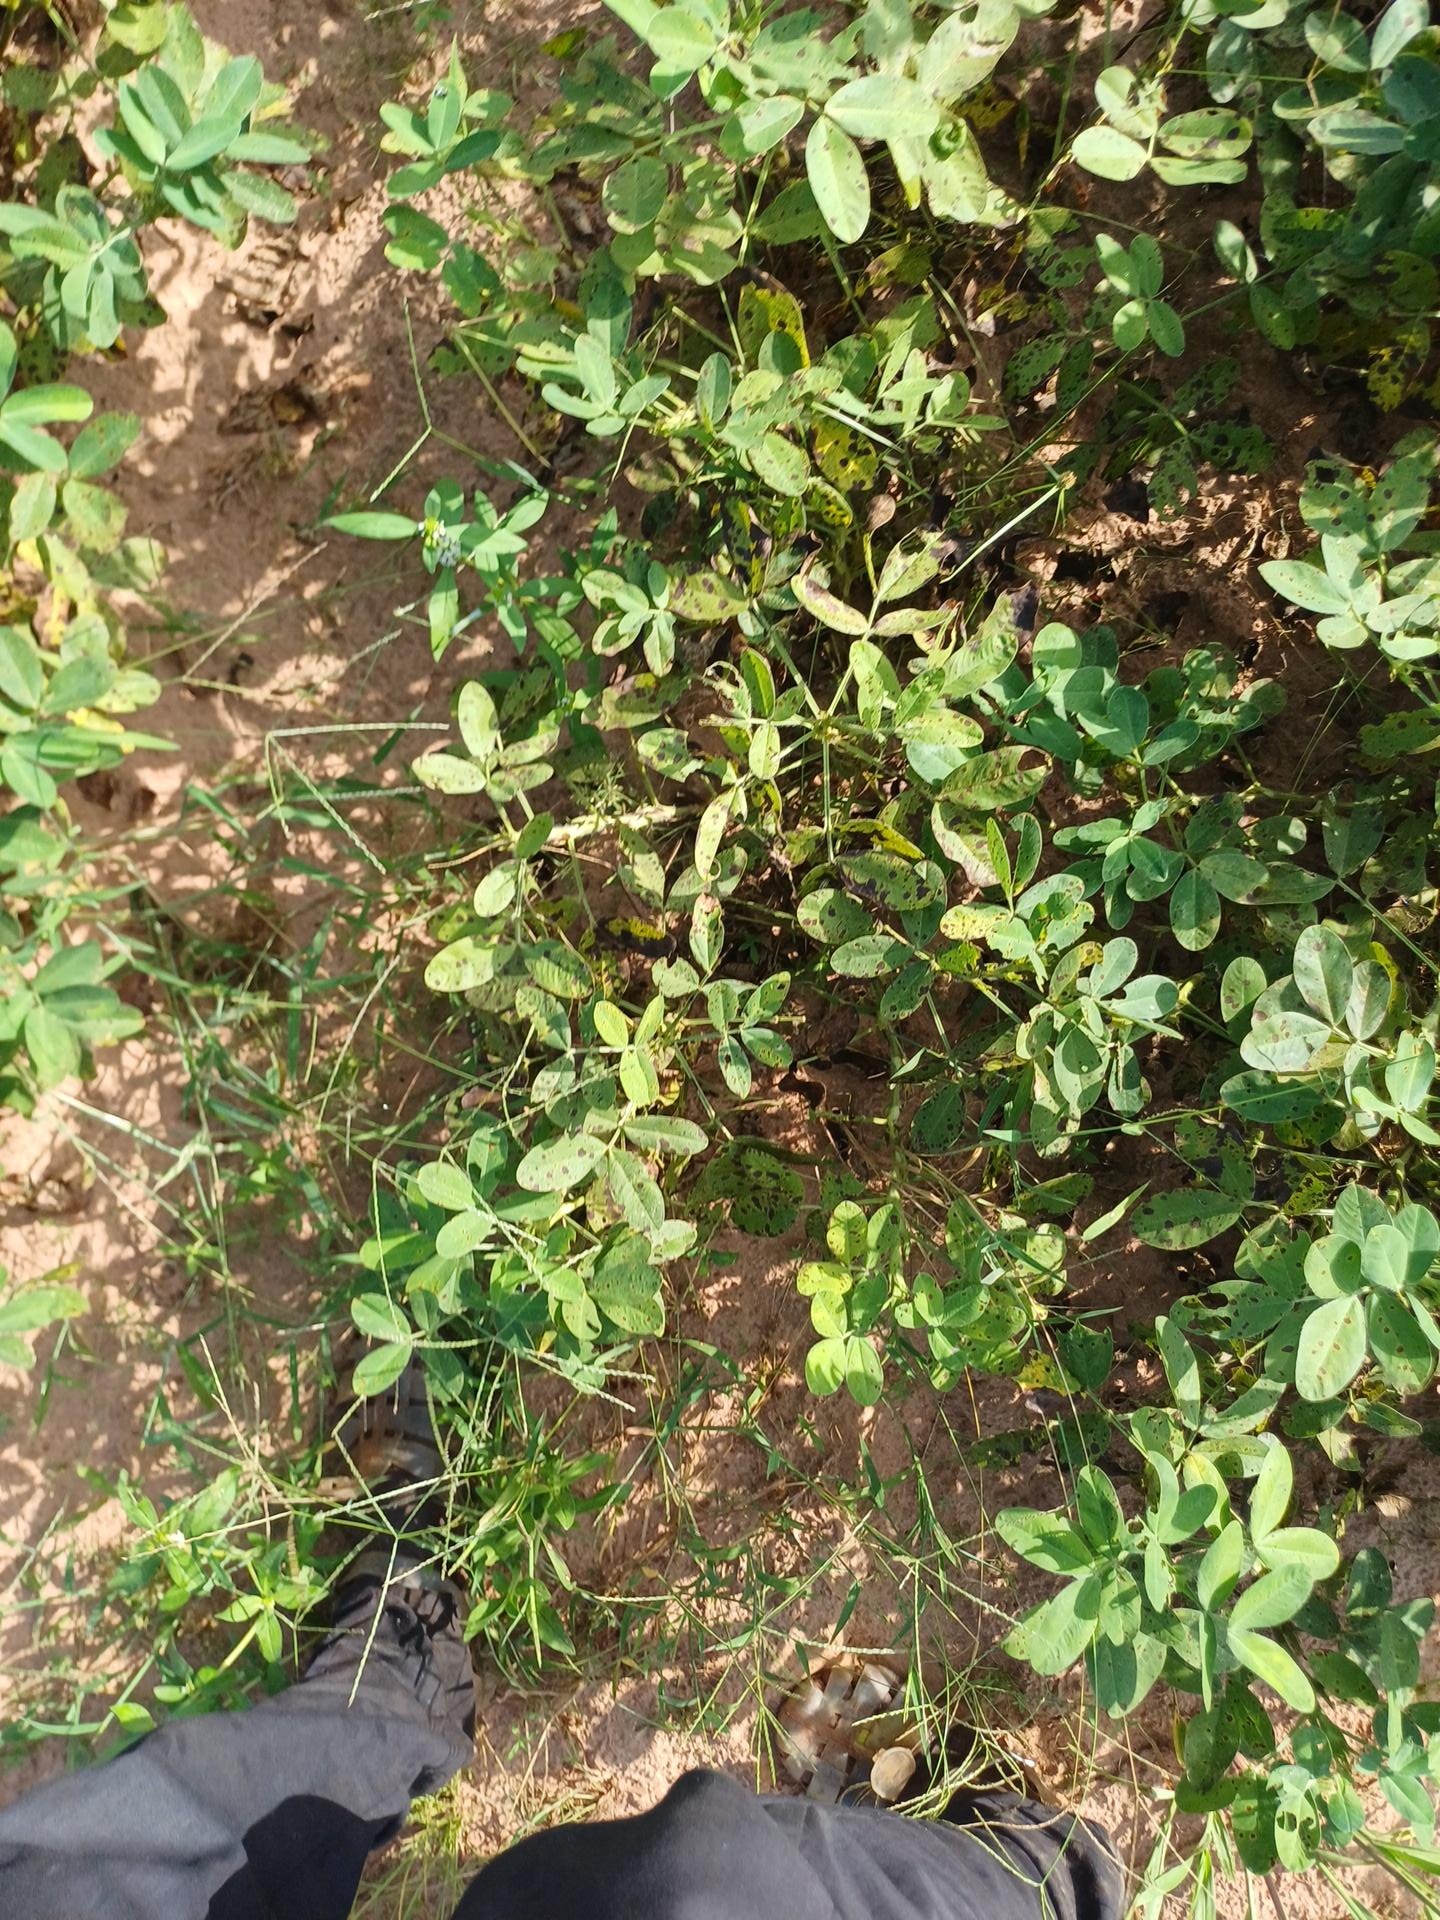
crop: groundnut
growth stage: flowering
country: Senegal
